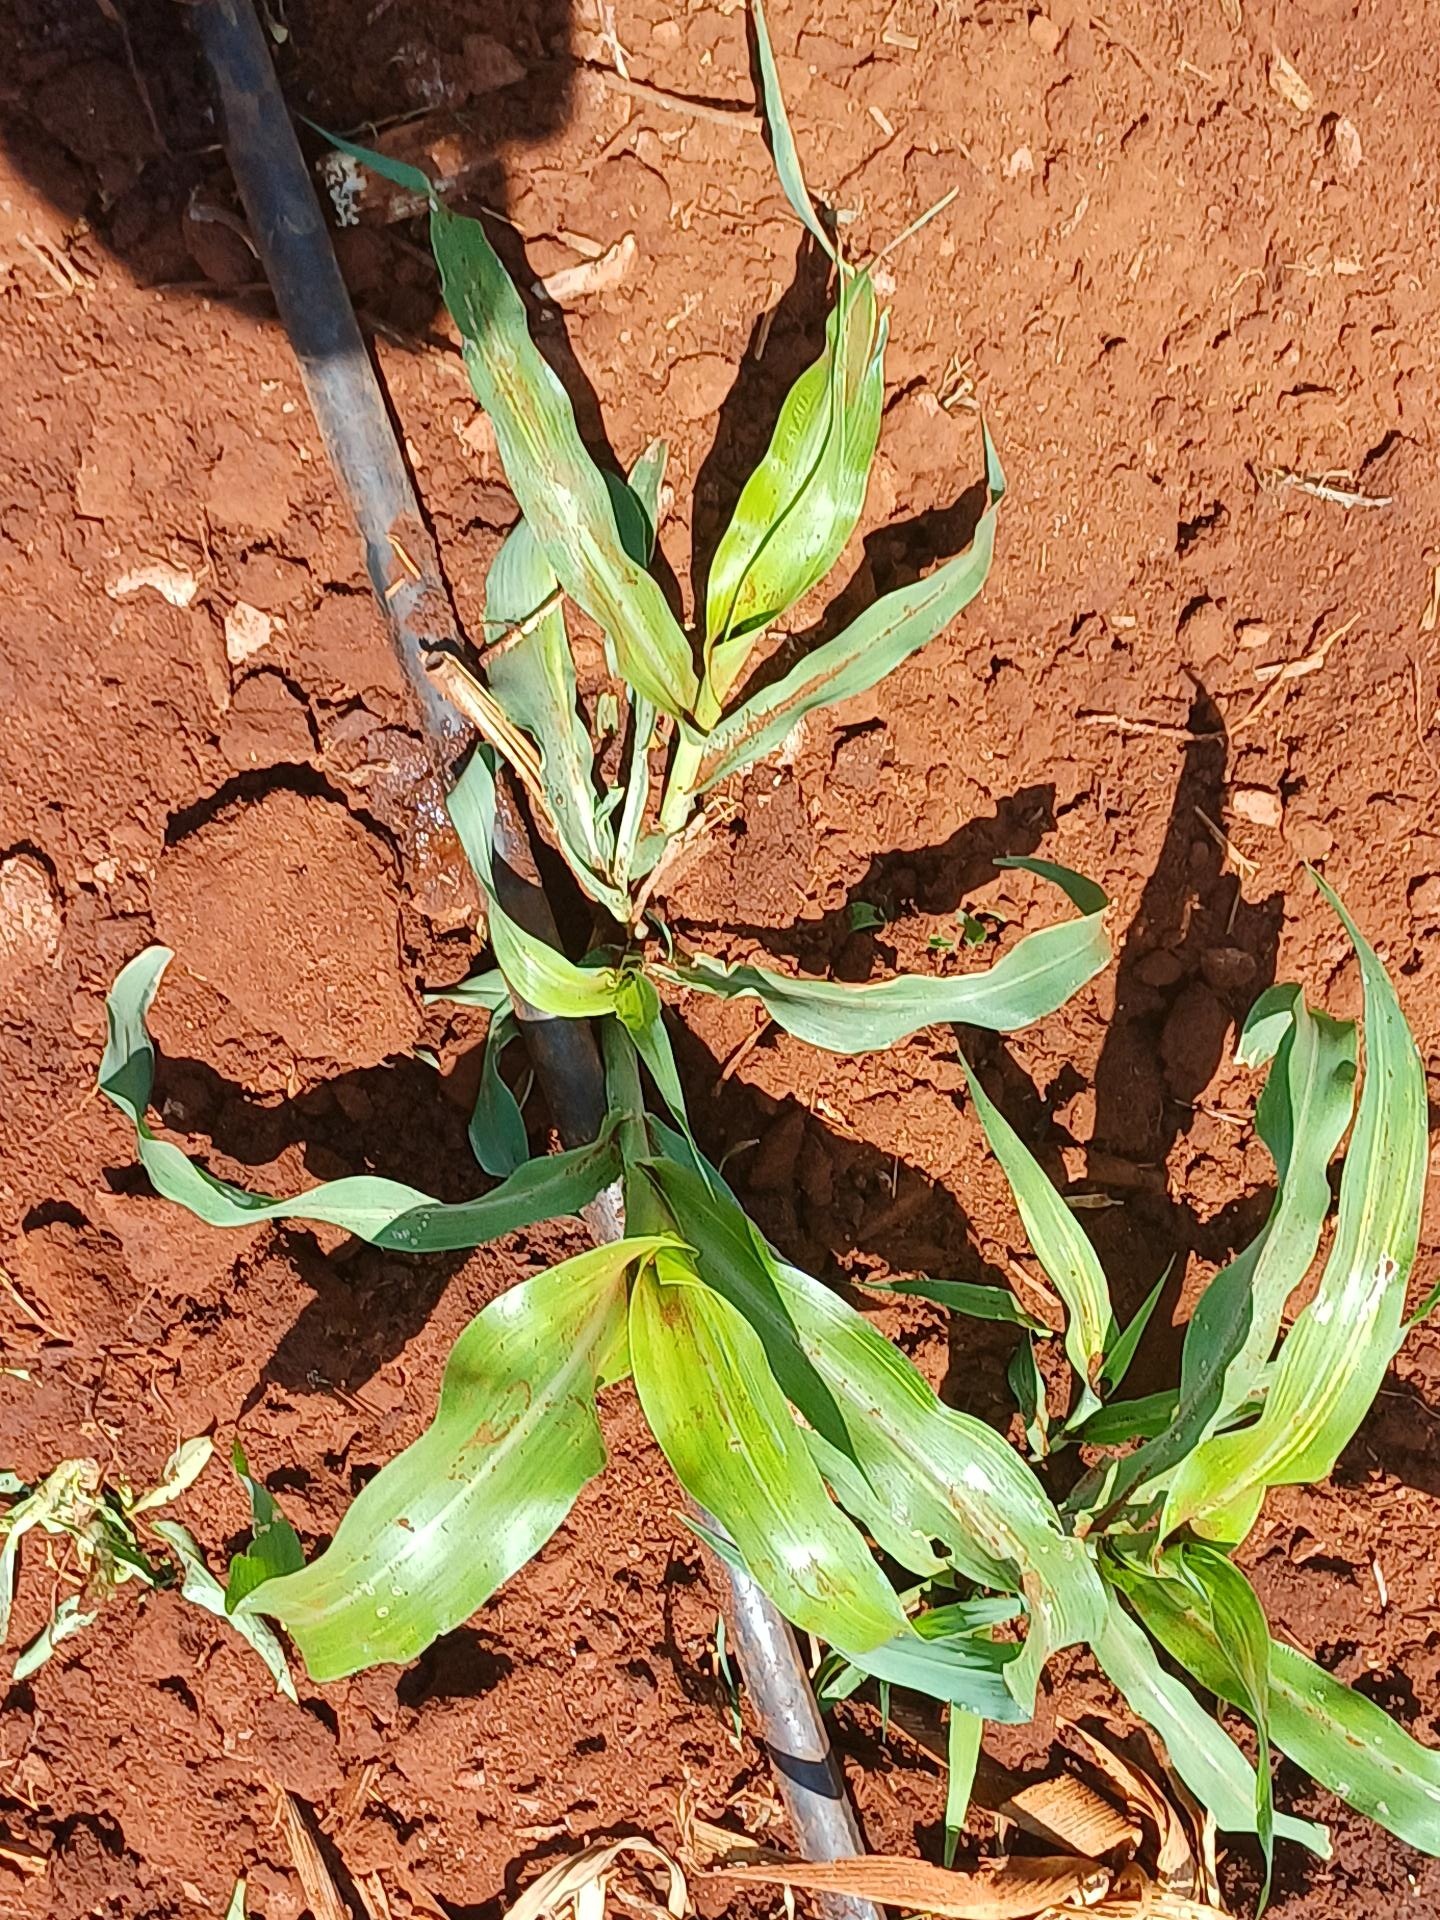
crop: sorghum
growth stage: vegetative
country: Kenya
